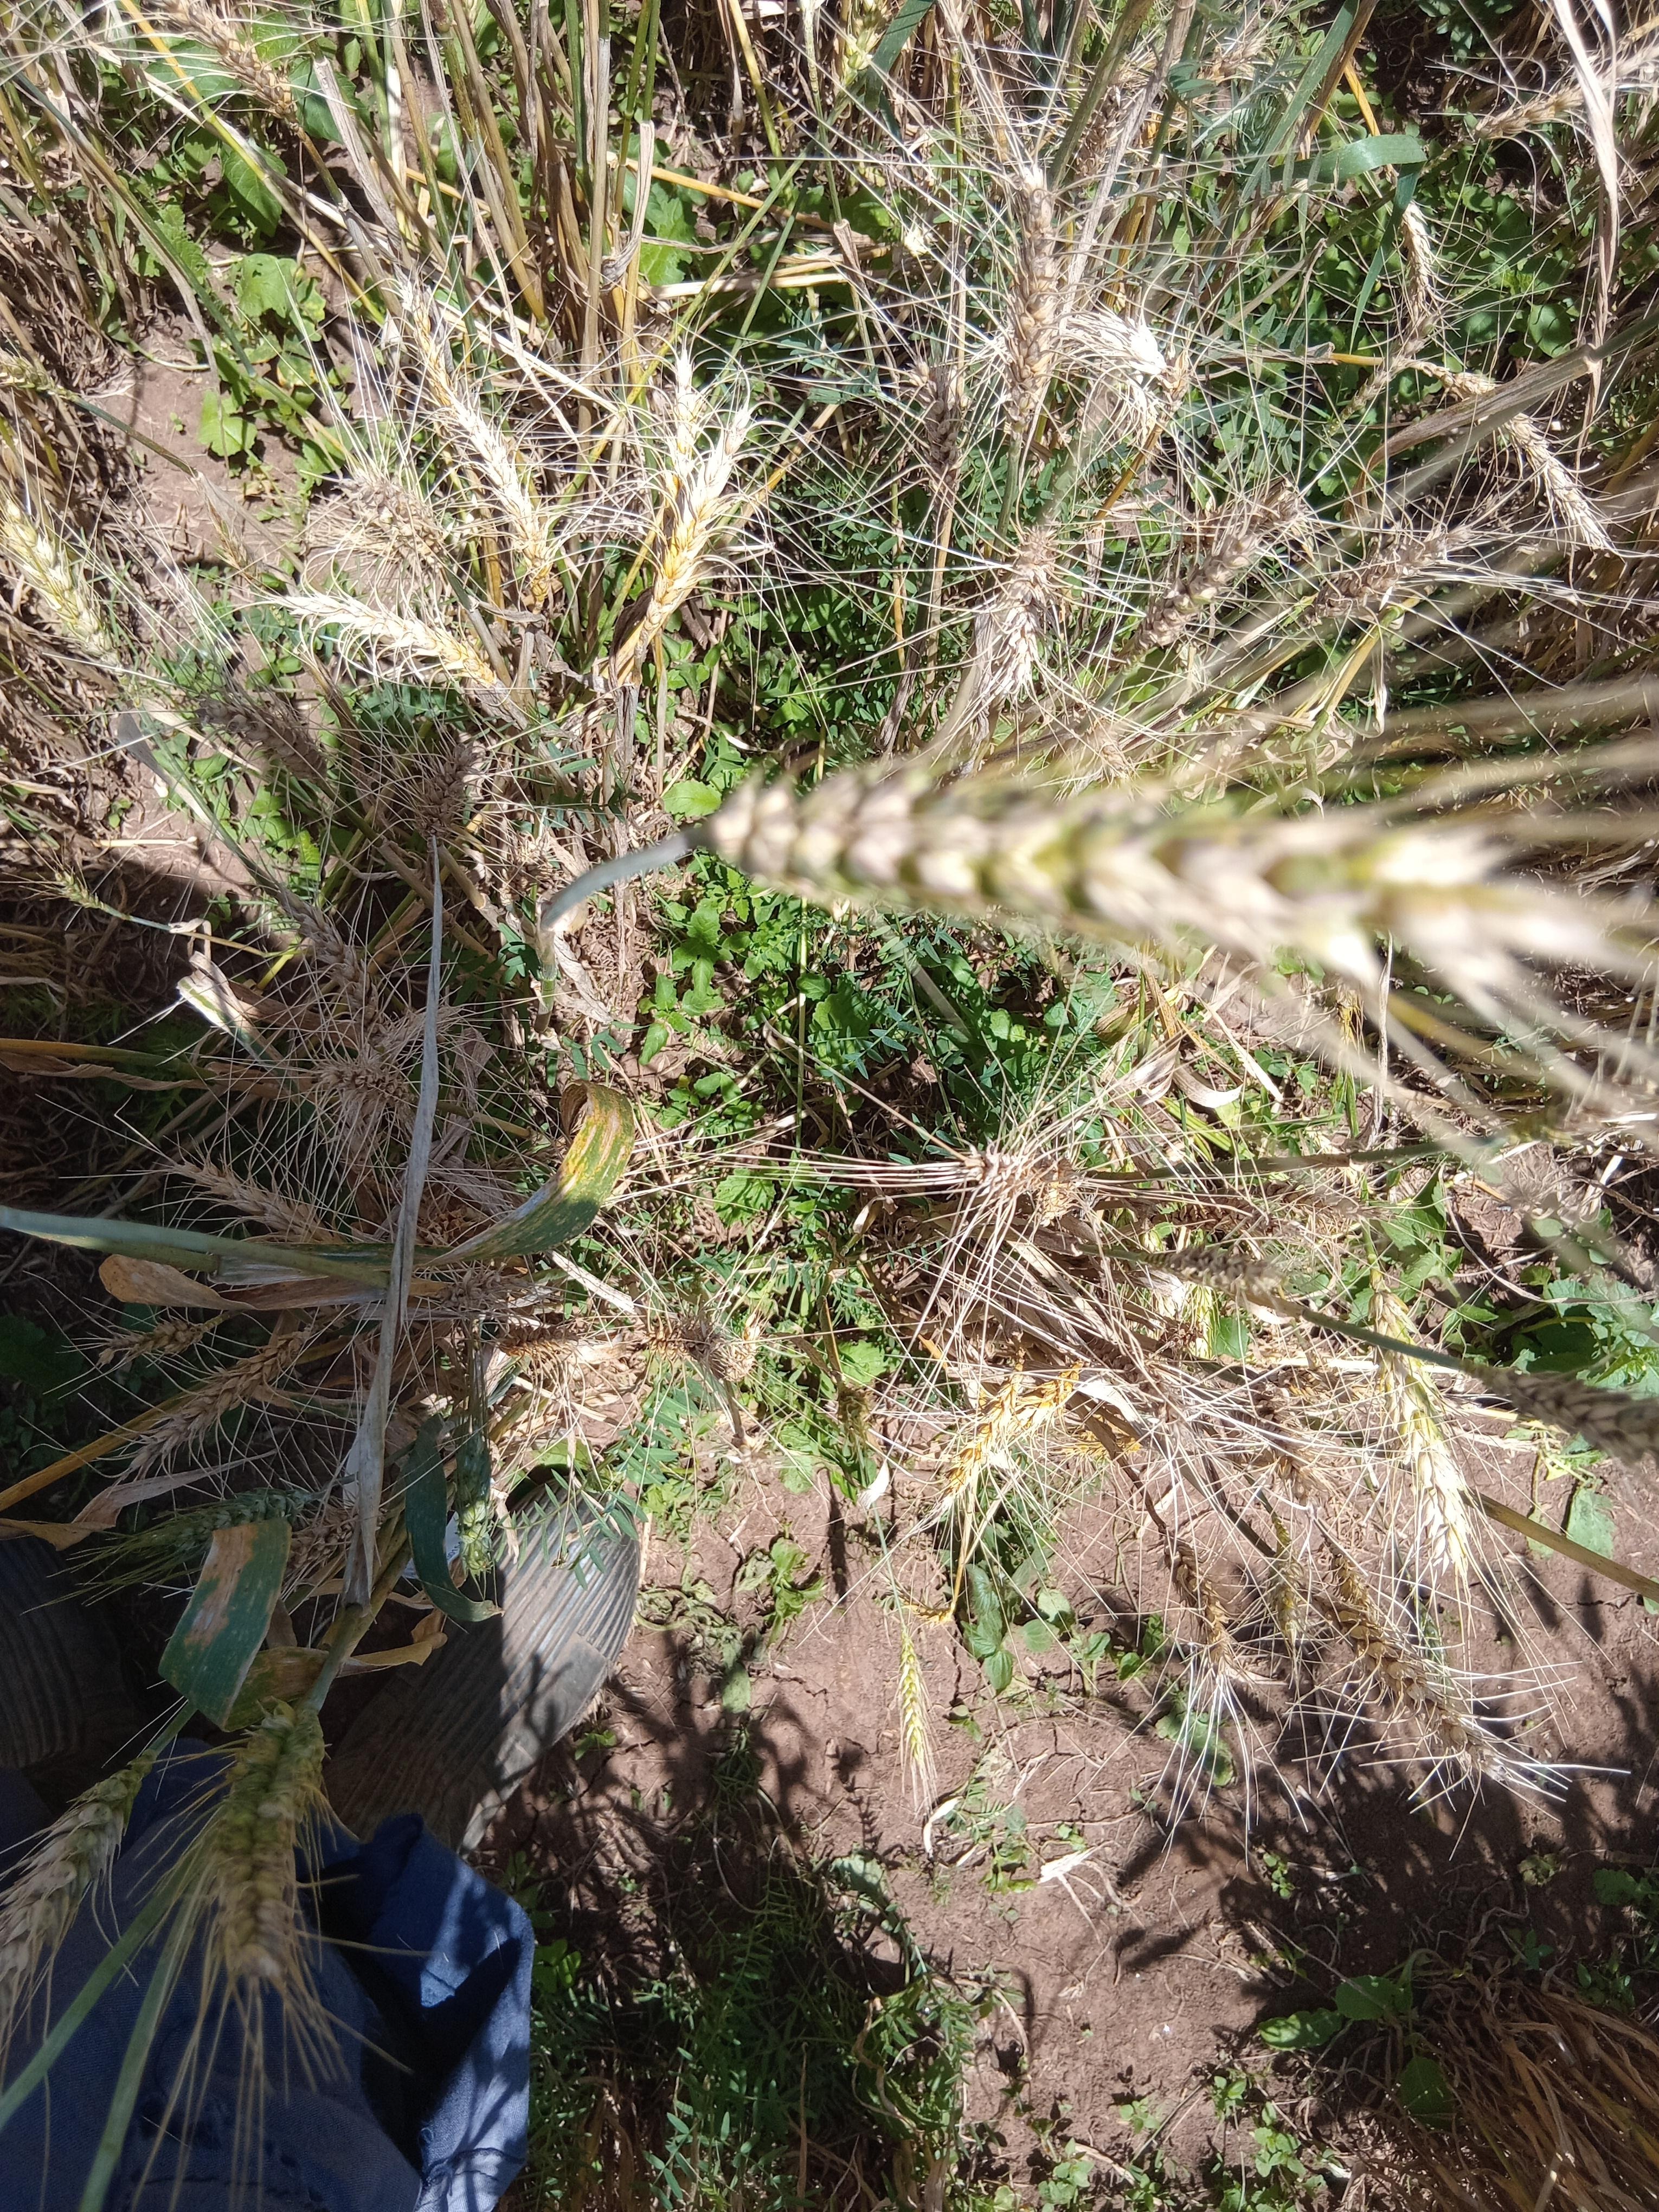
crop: wheat
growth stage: maturity
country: Kenya
